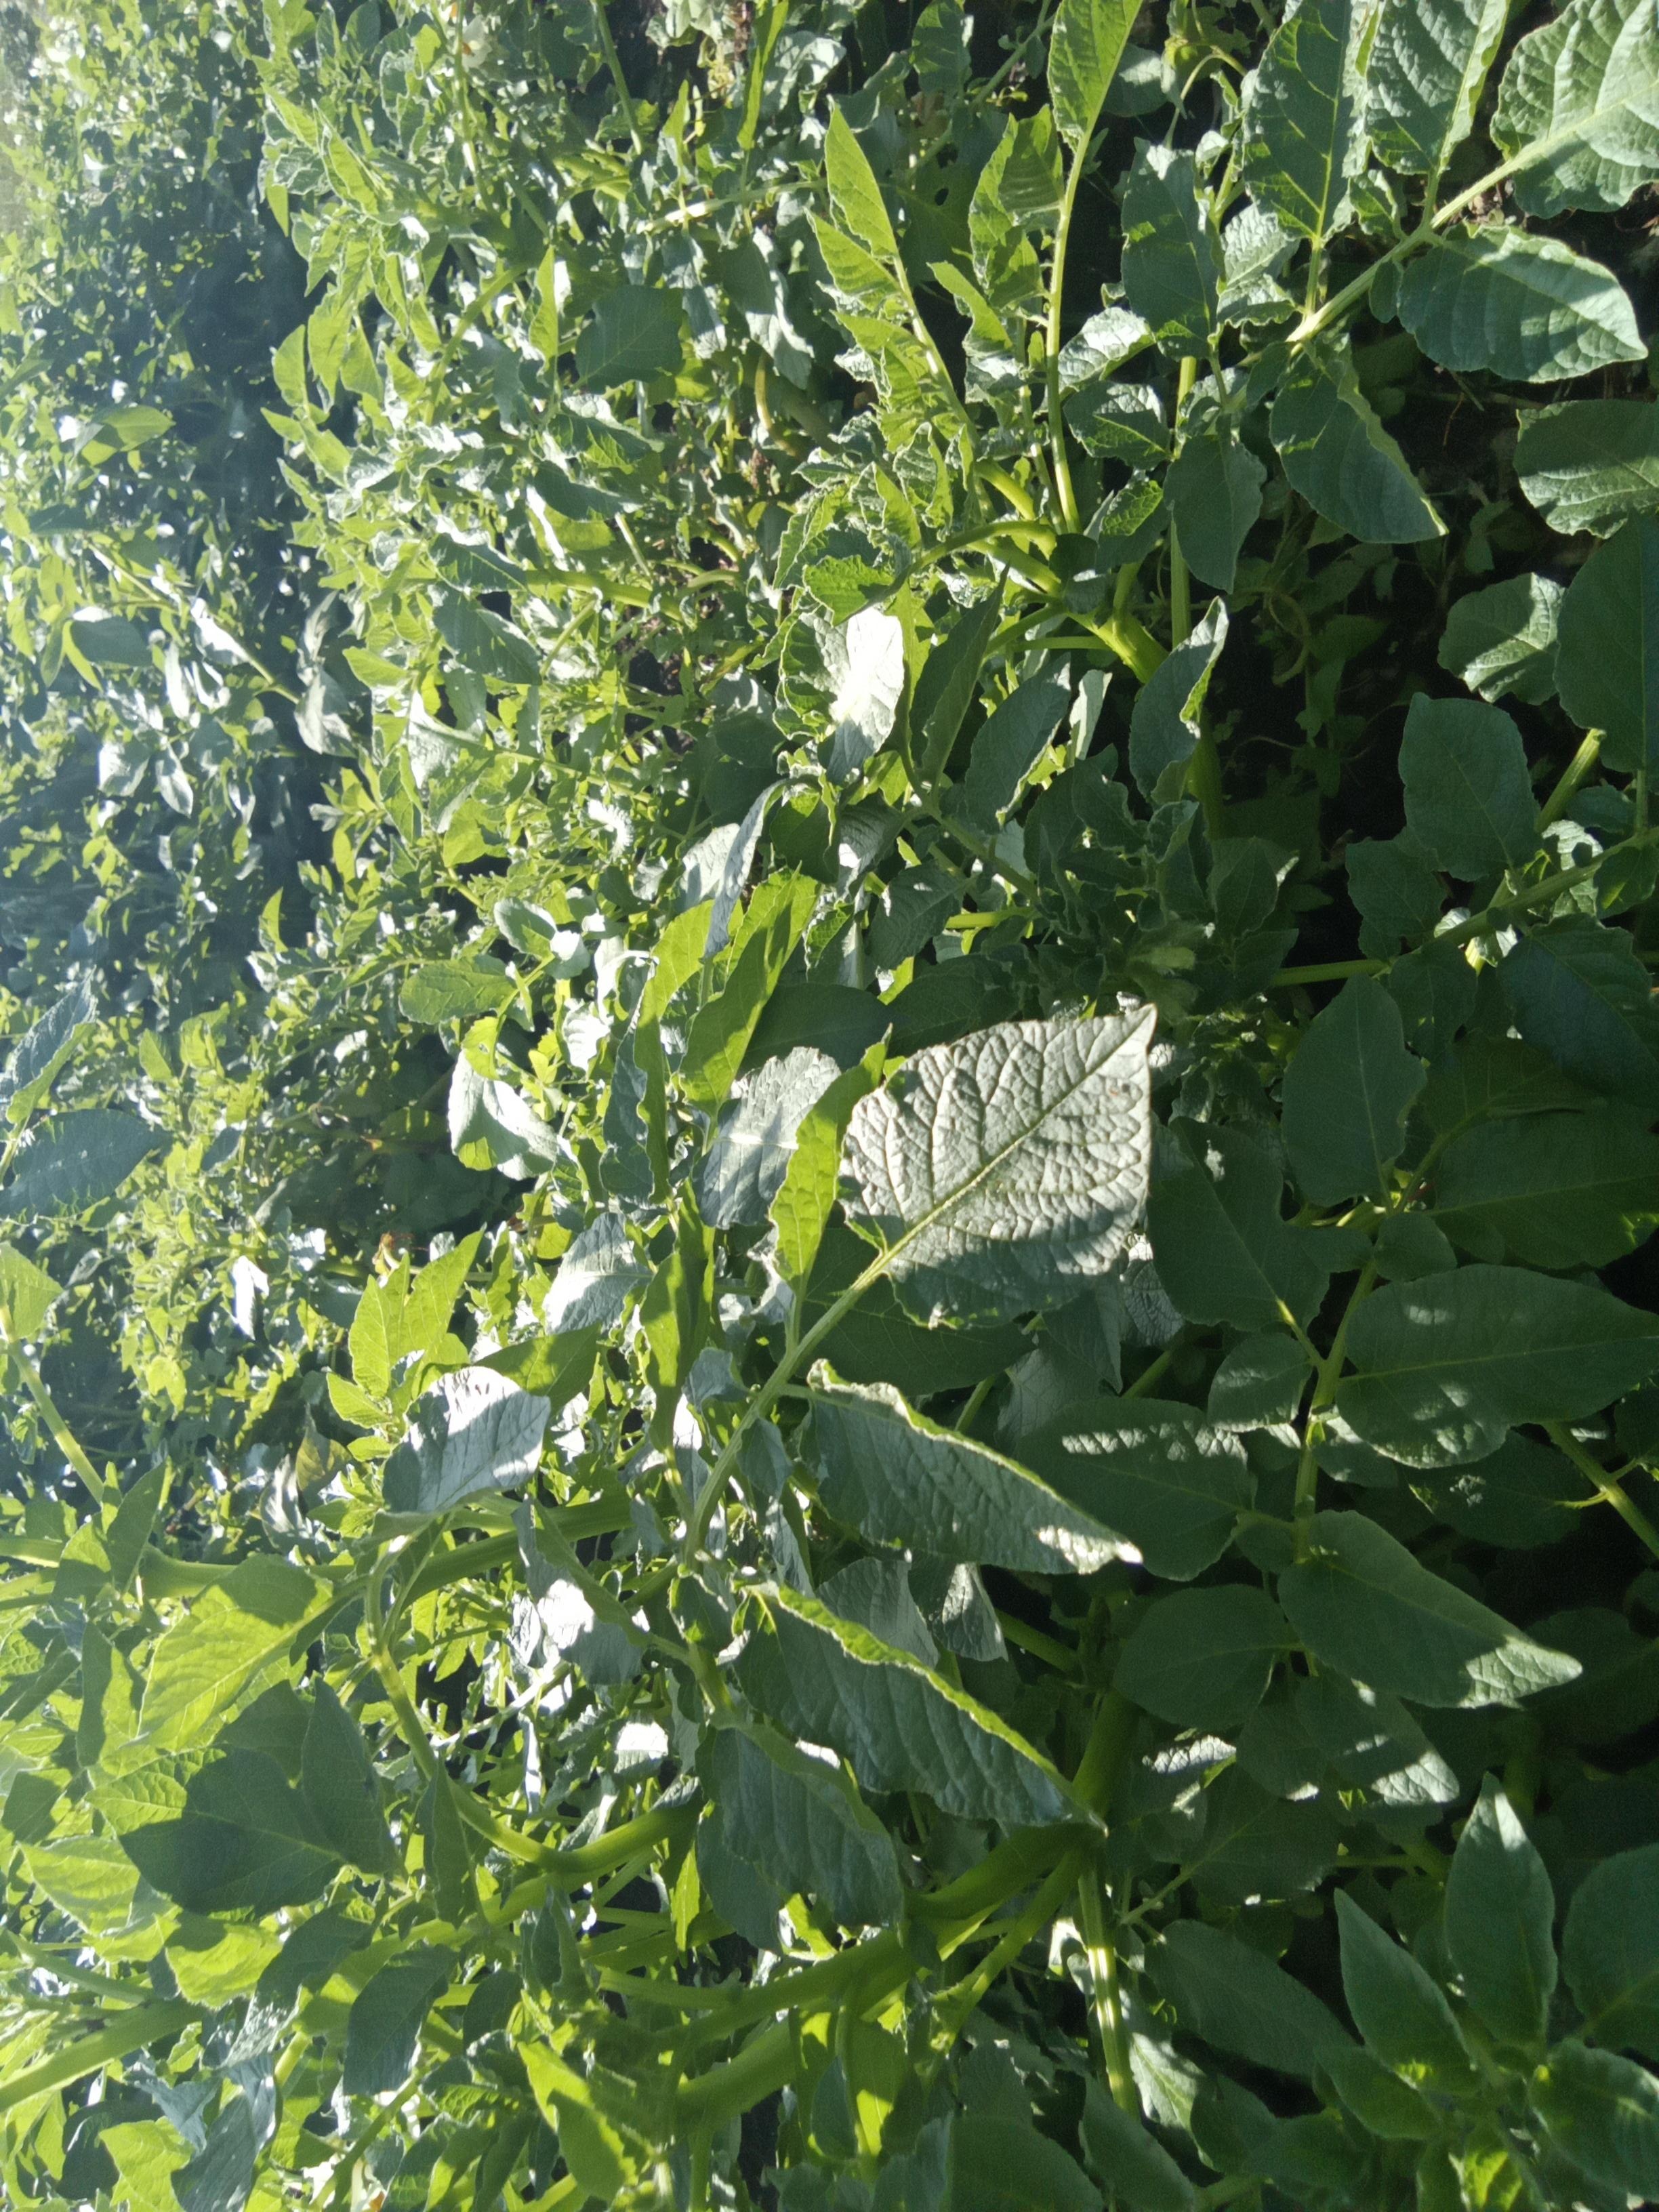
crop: potato
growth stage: vegetative
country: Kenya
